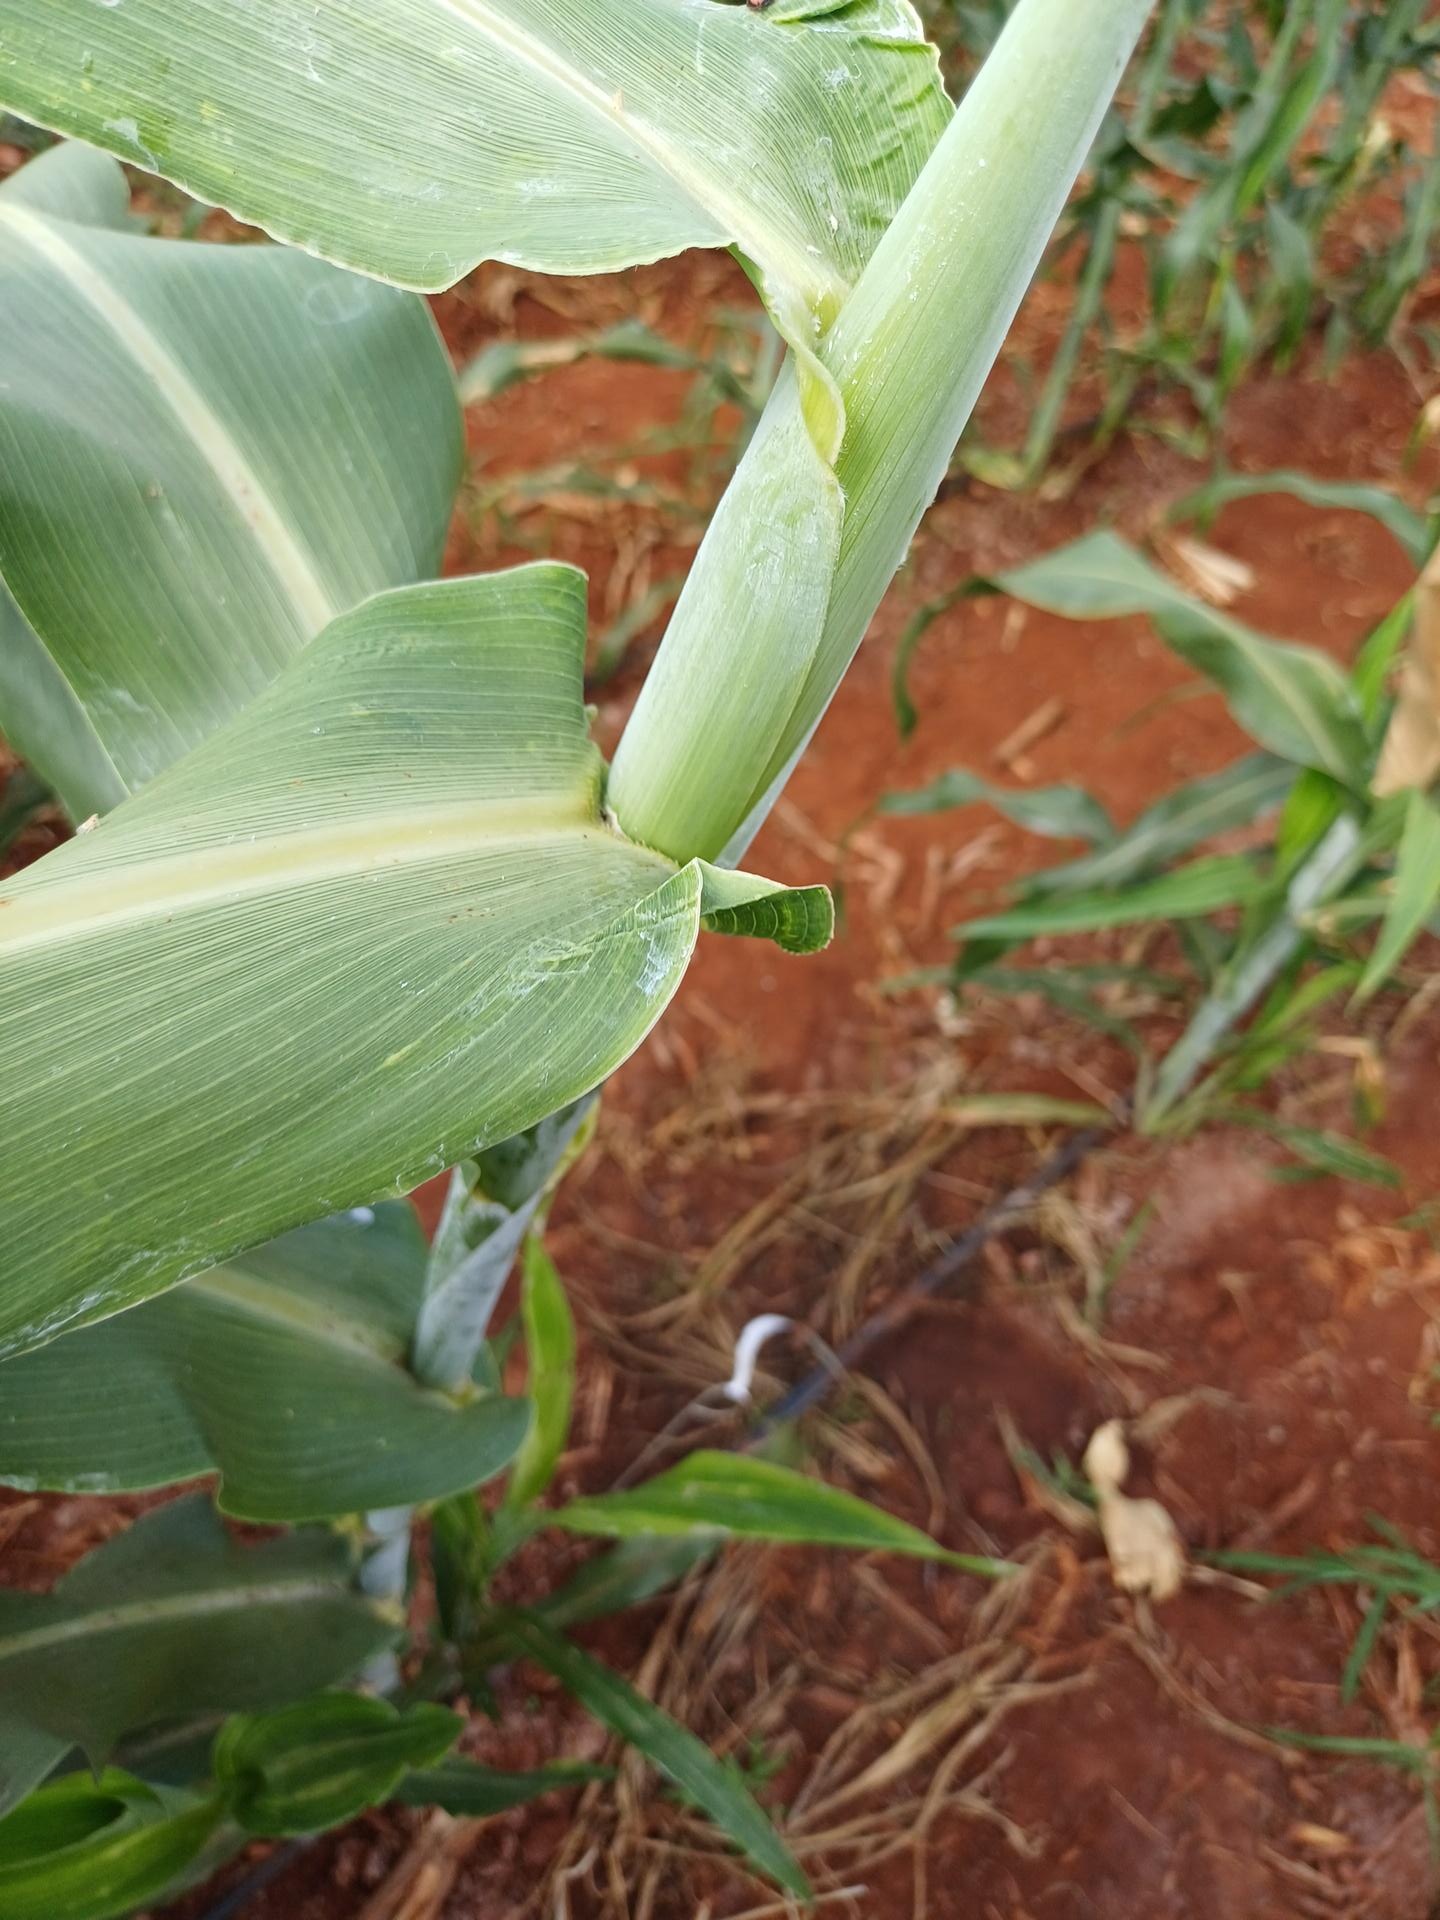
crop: sorghum
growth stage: heading tuber
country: Kenya
